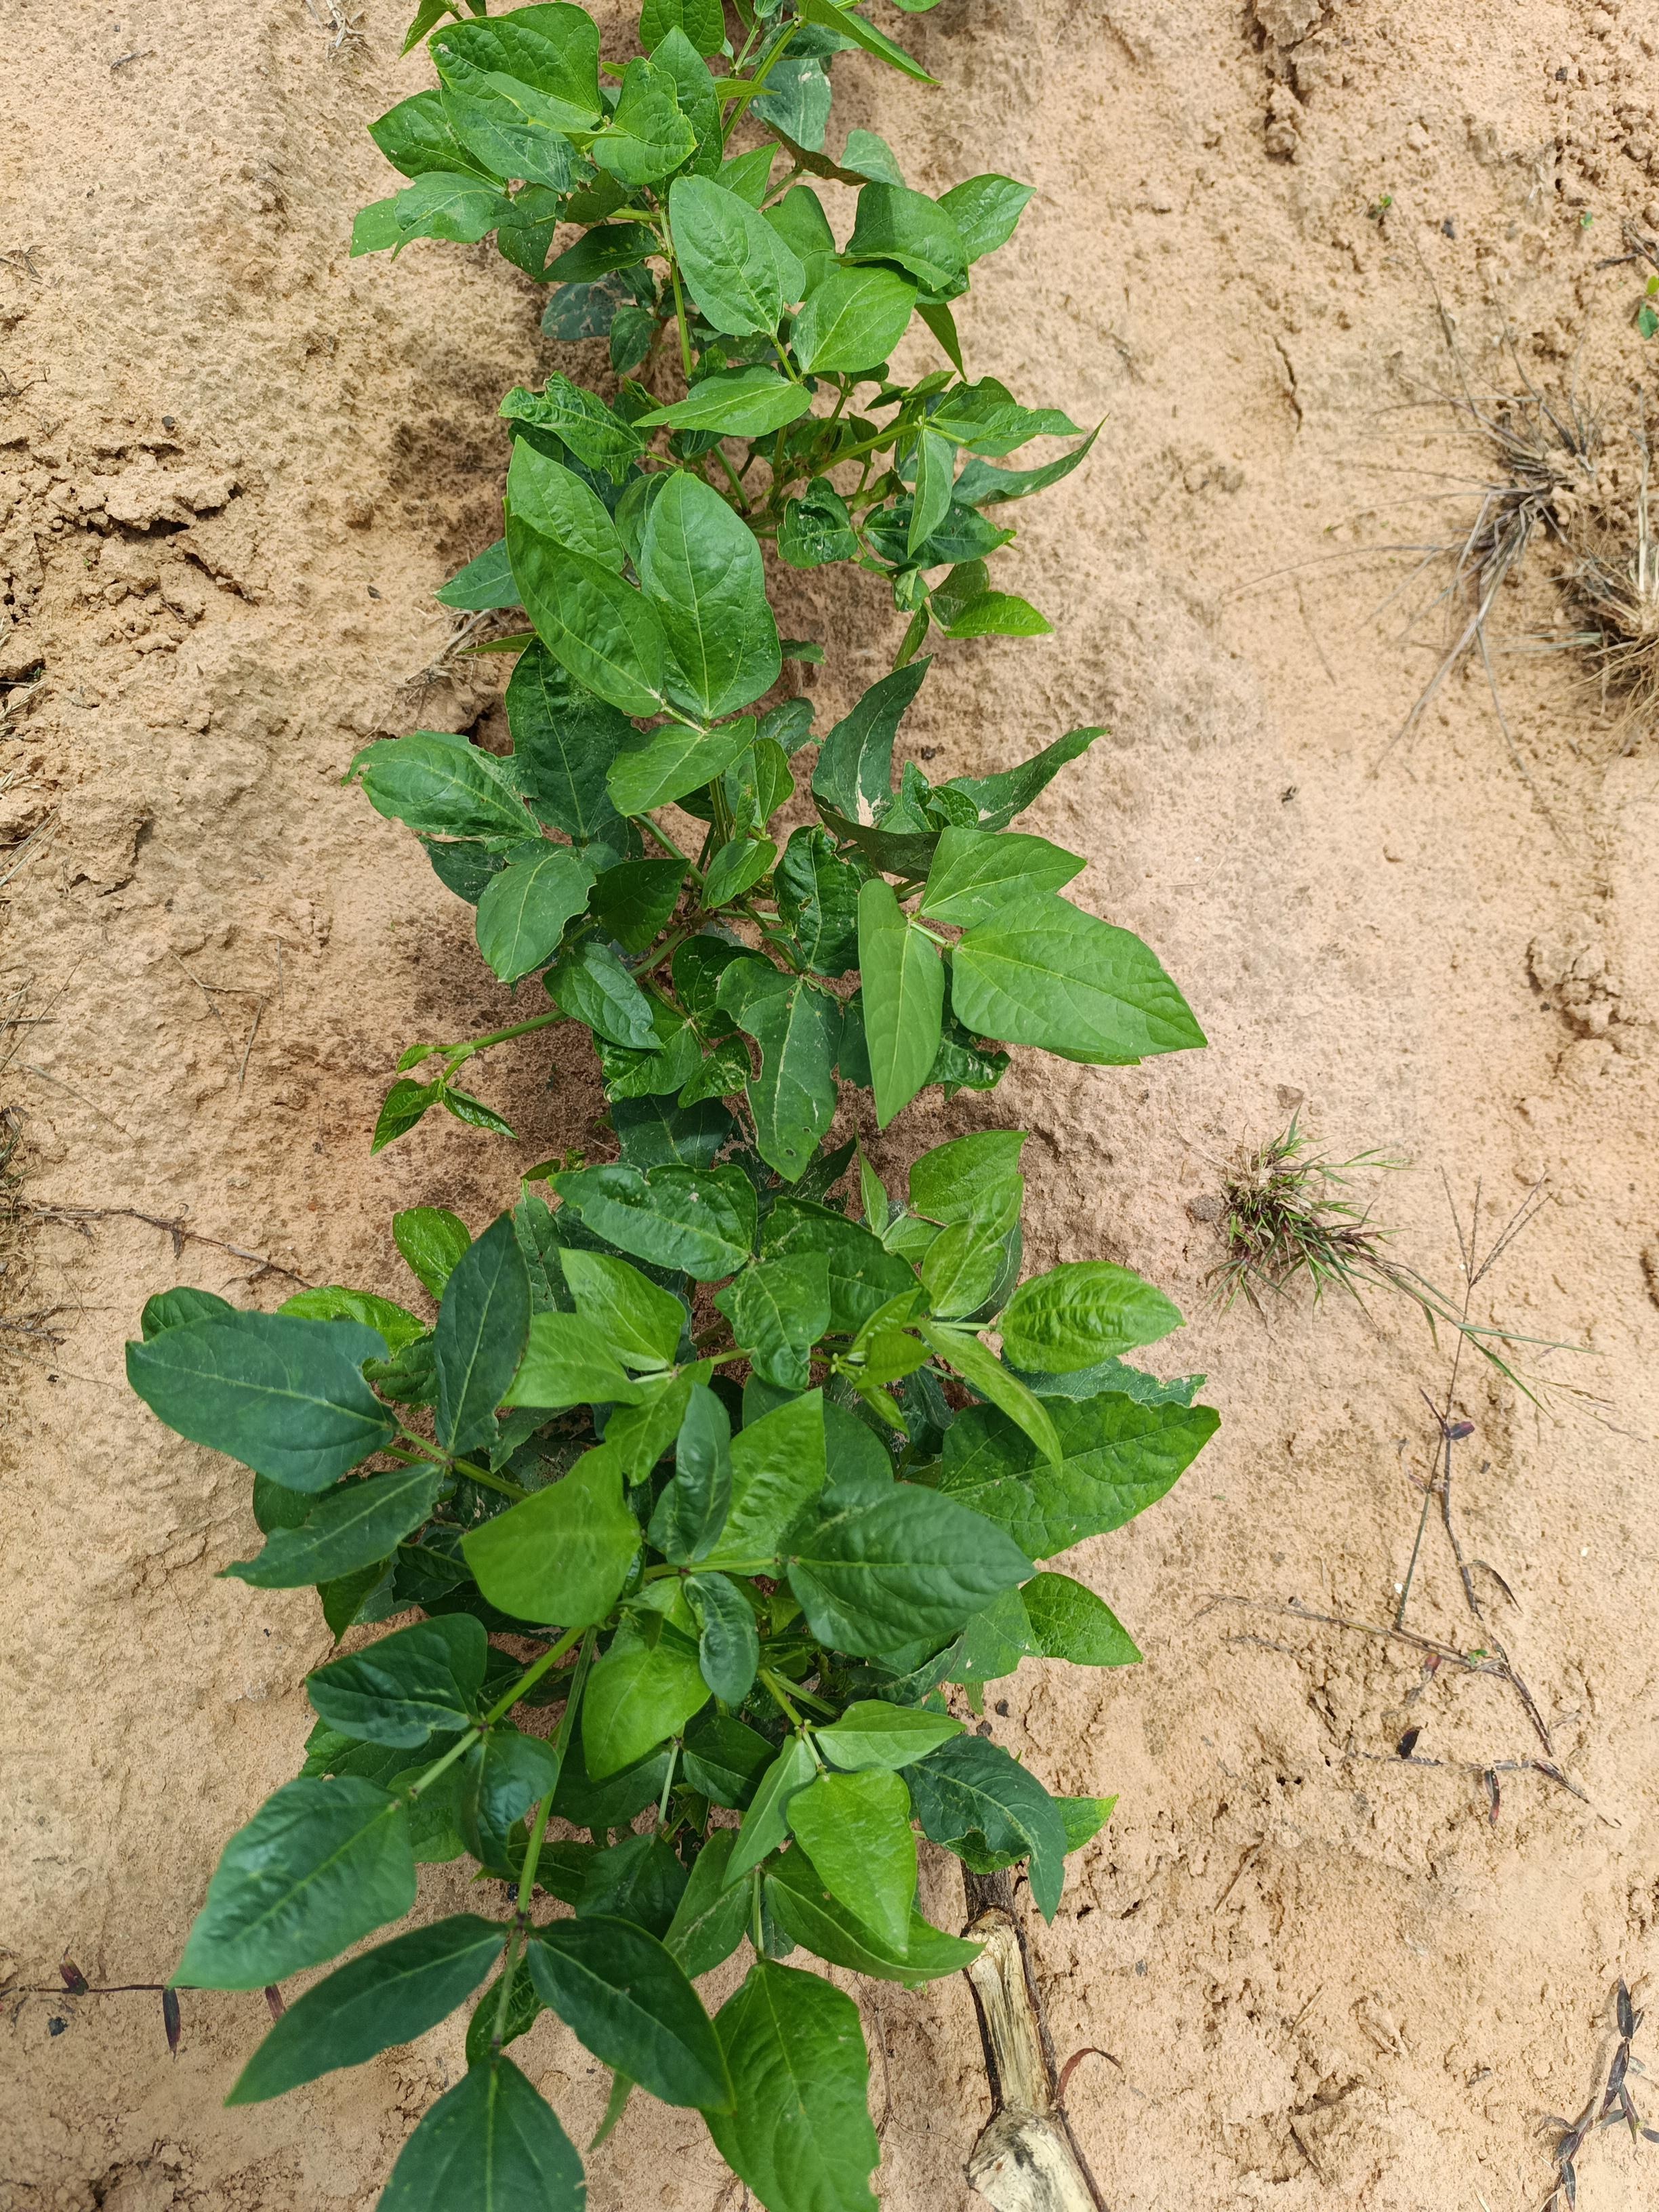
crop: cowpea
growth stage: emergence
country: Nigeria
